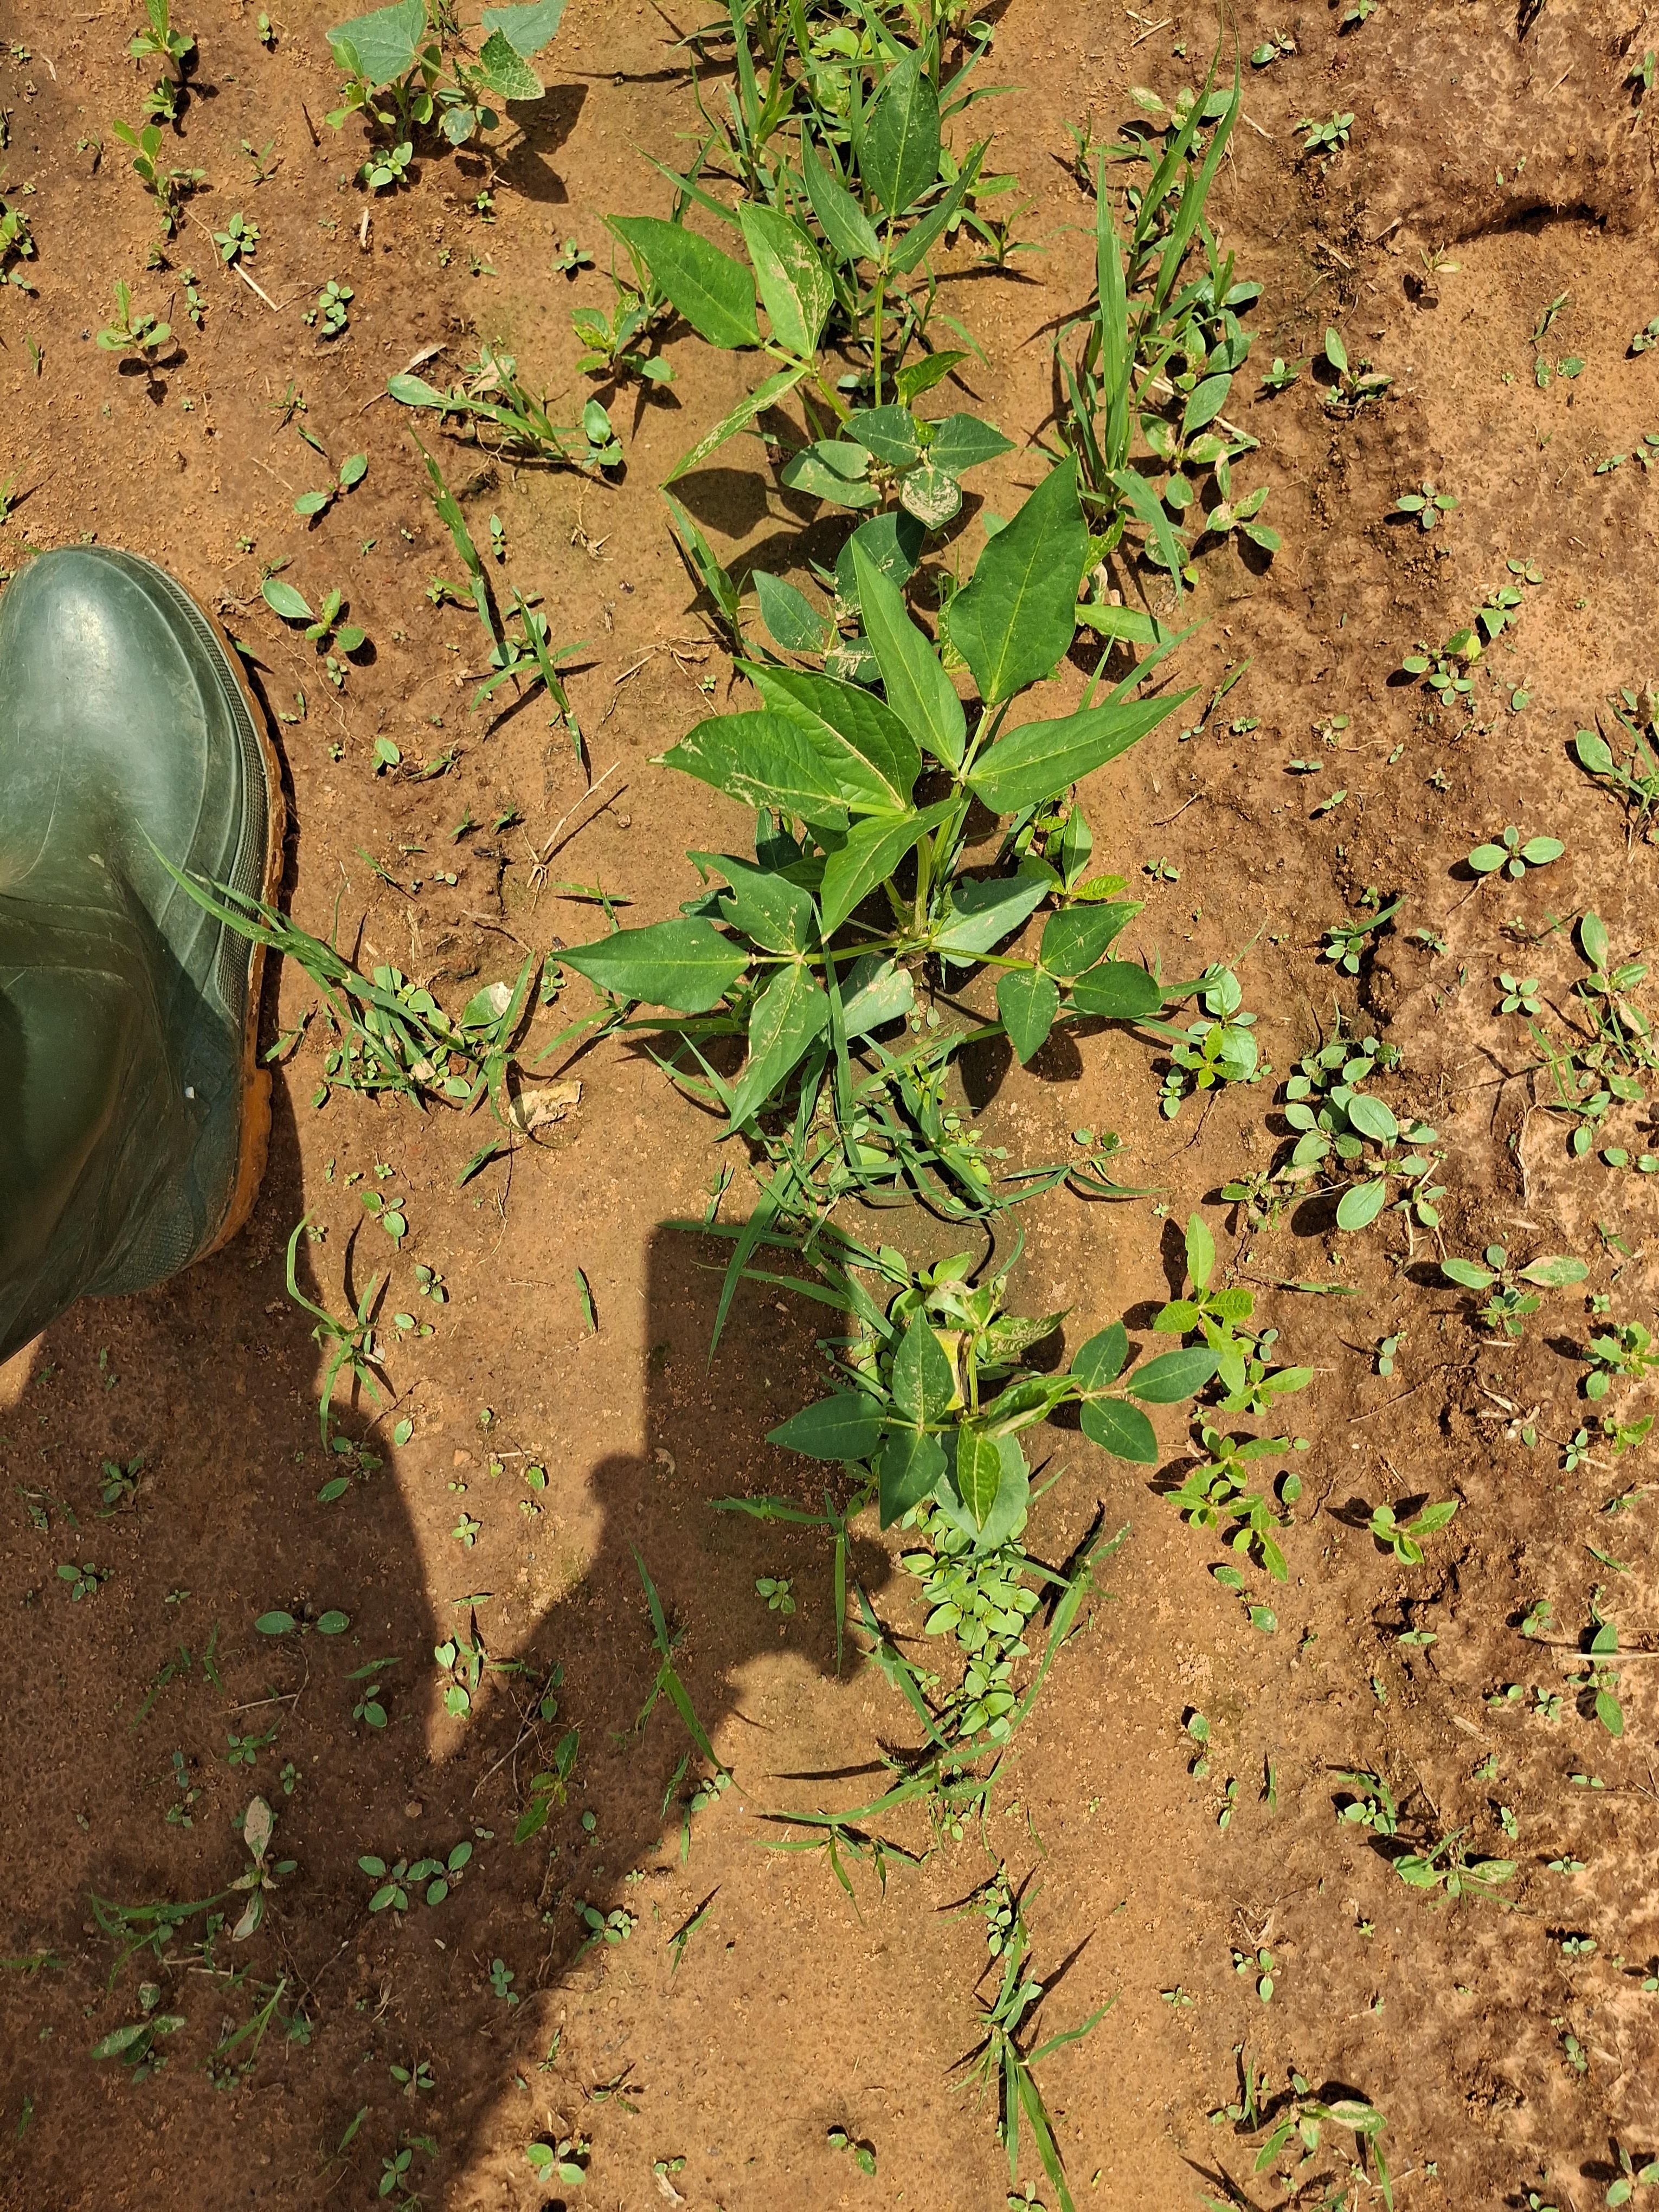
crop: cowpea
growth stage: sprouting emergence
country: Nigeria
